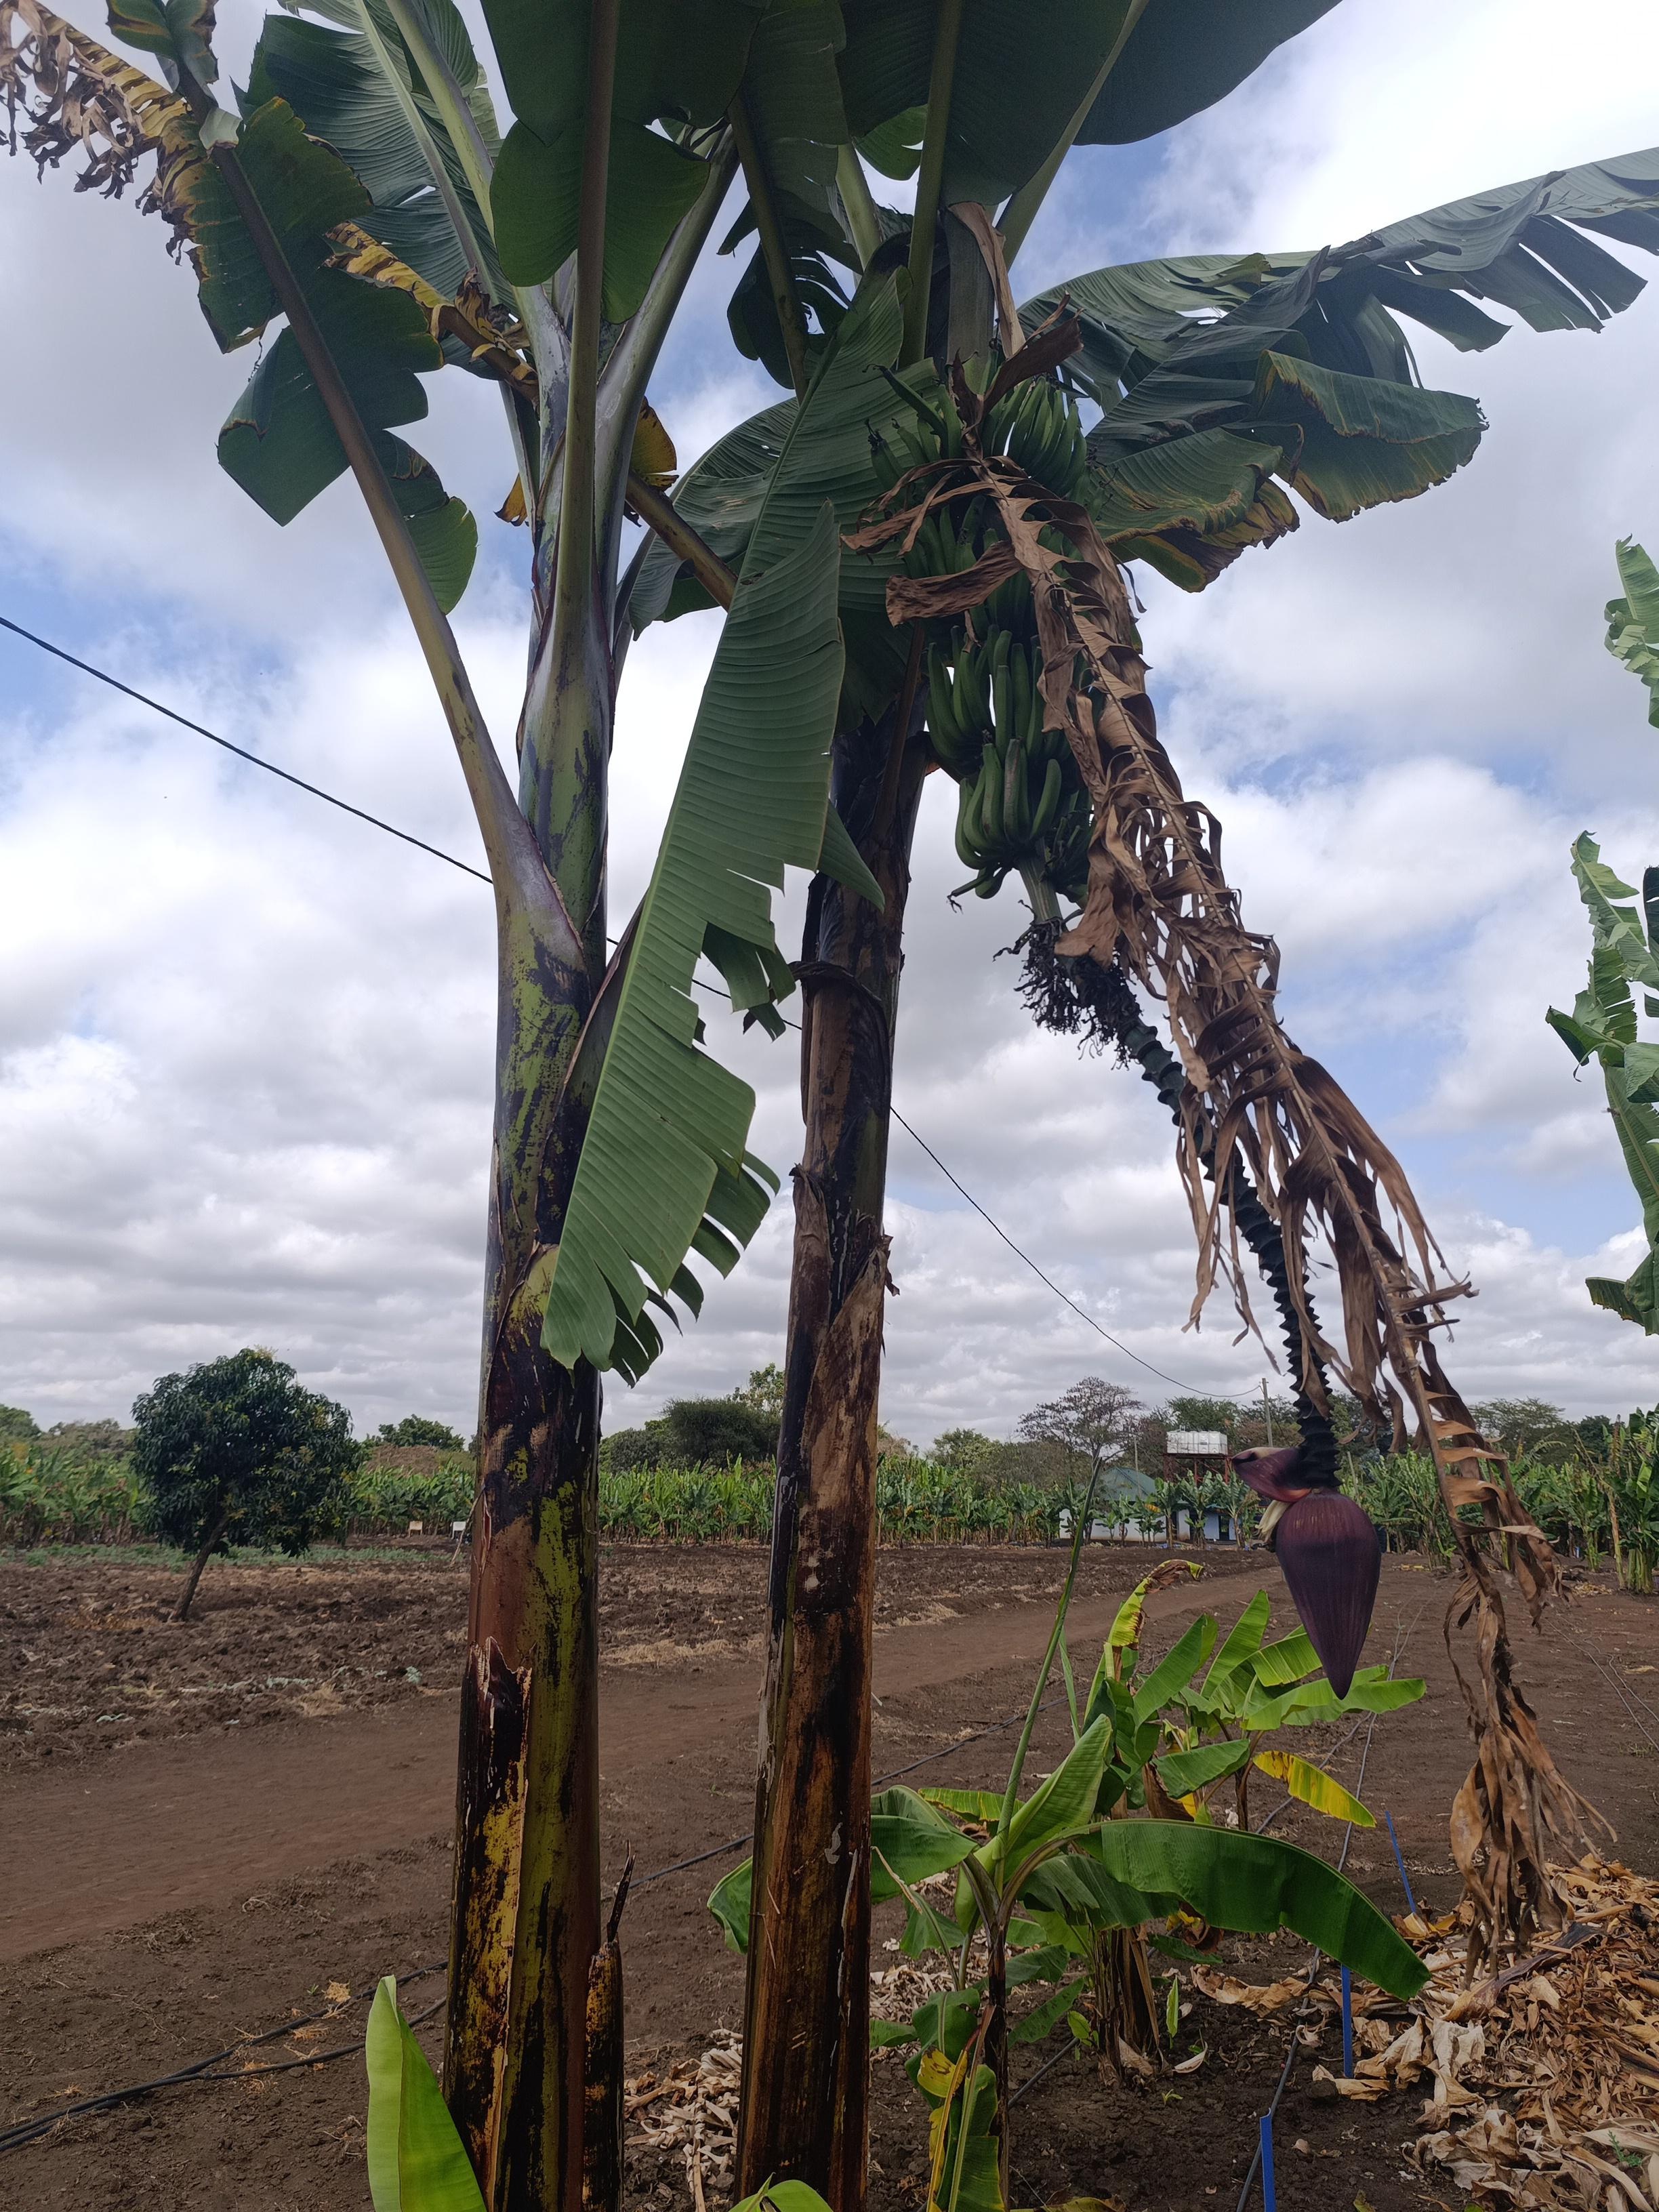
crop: banana
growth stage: development fruit
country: Tanzania
